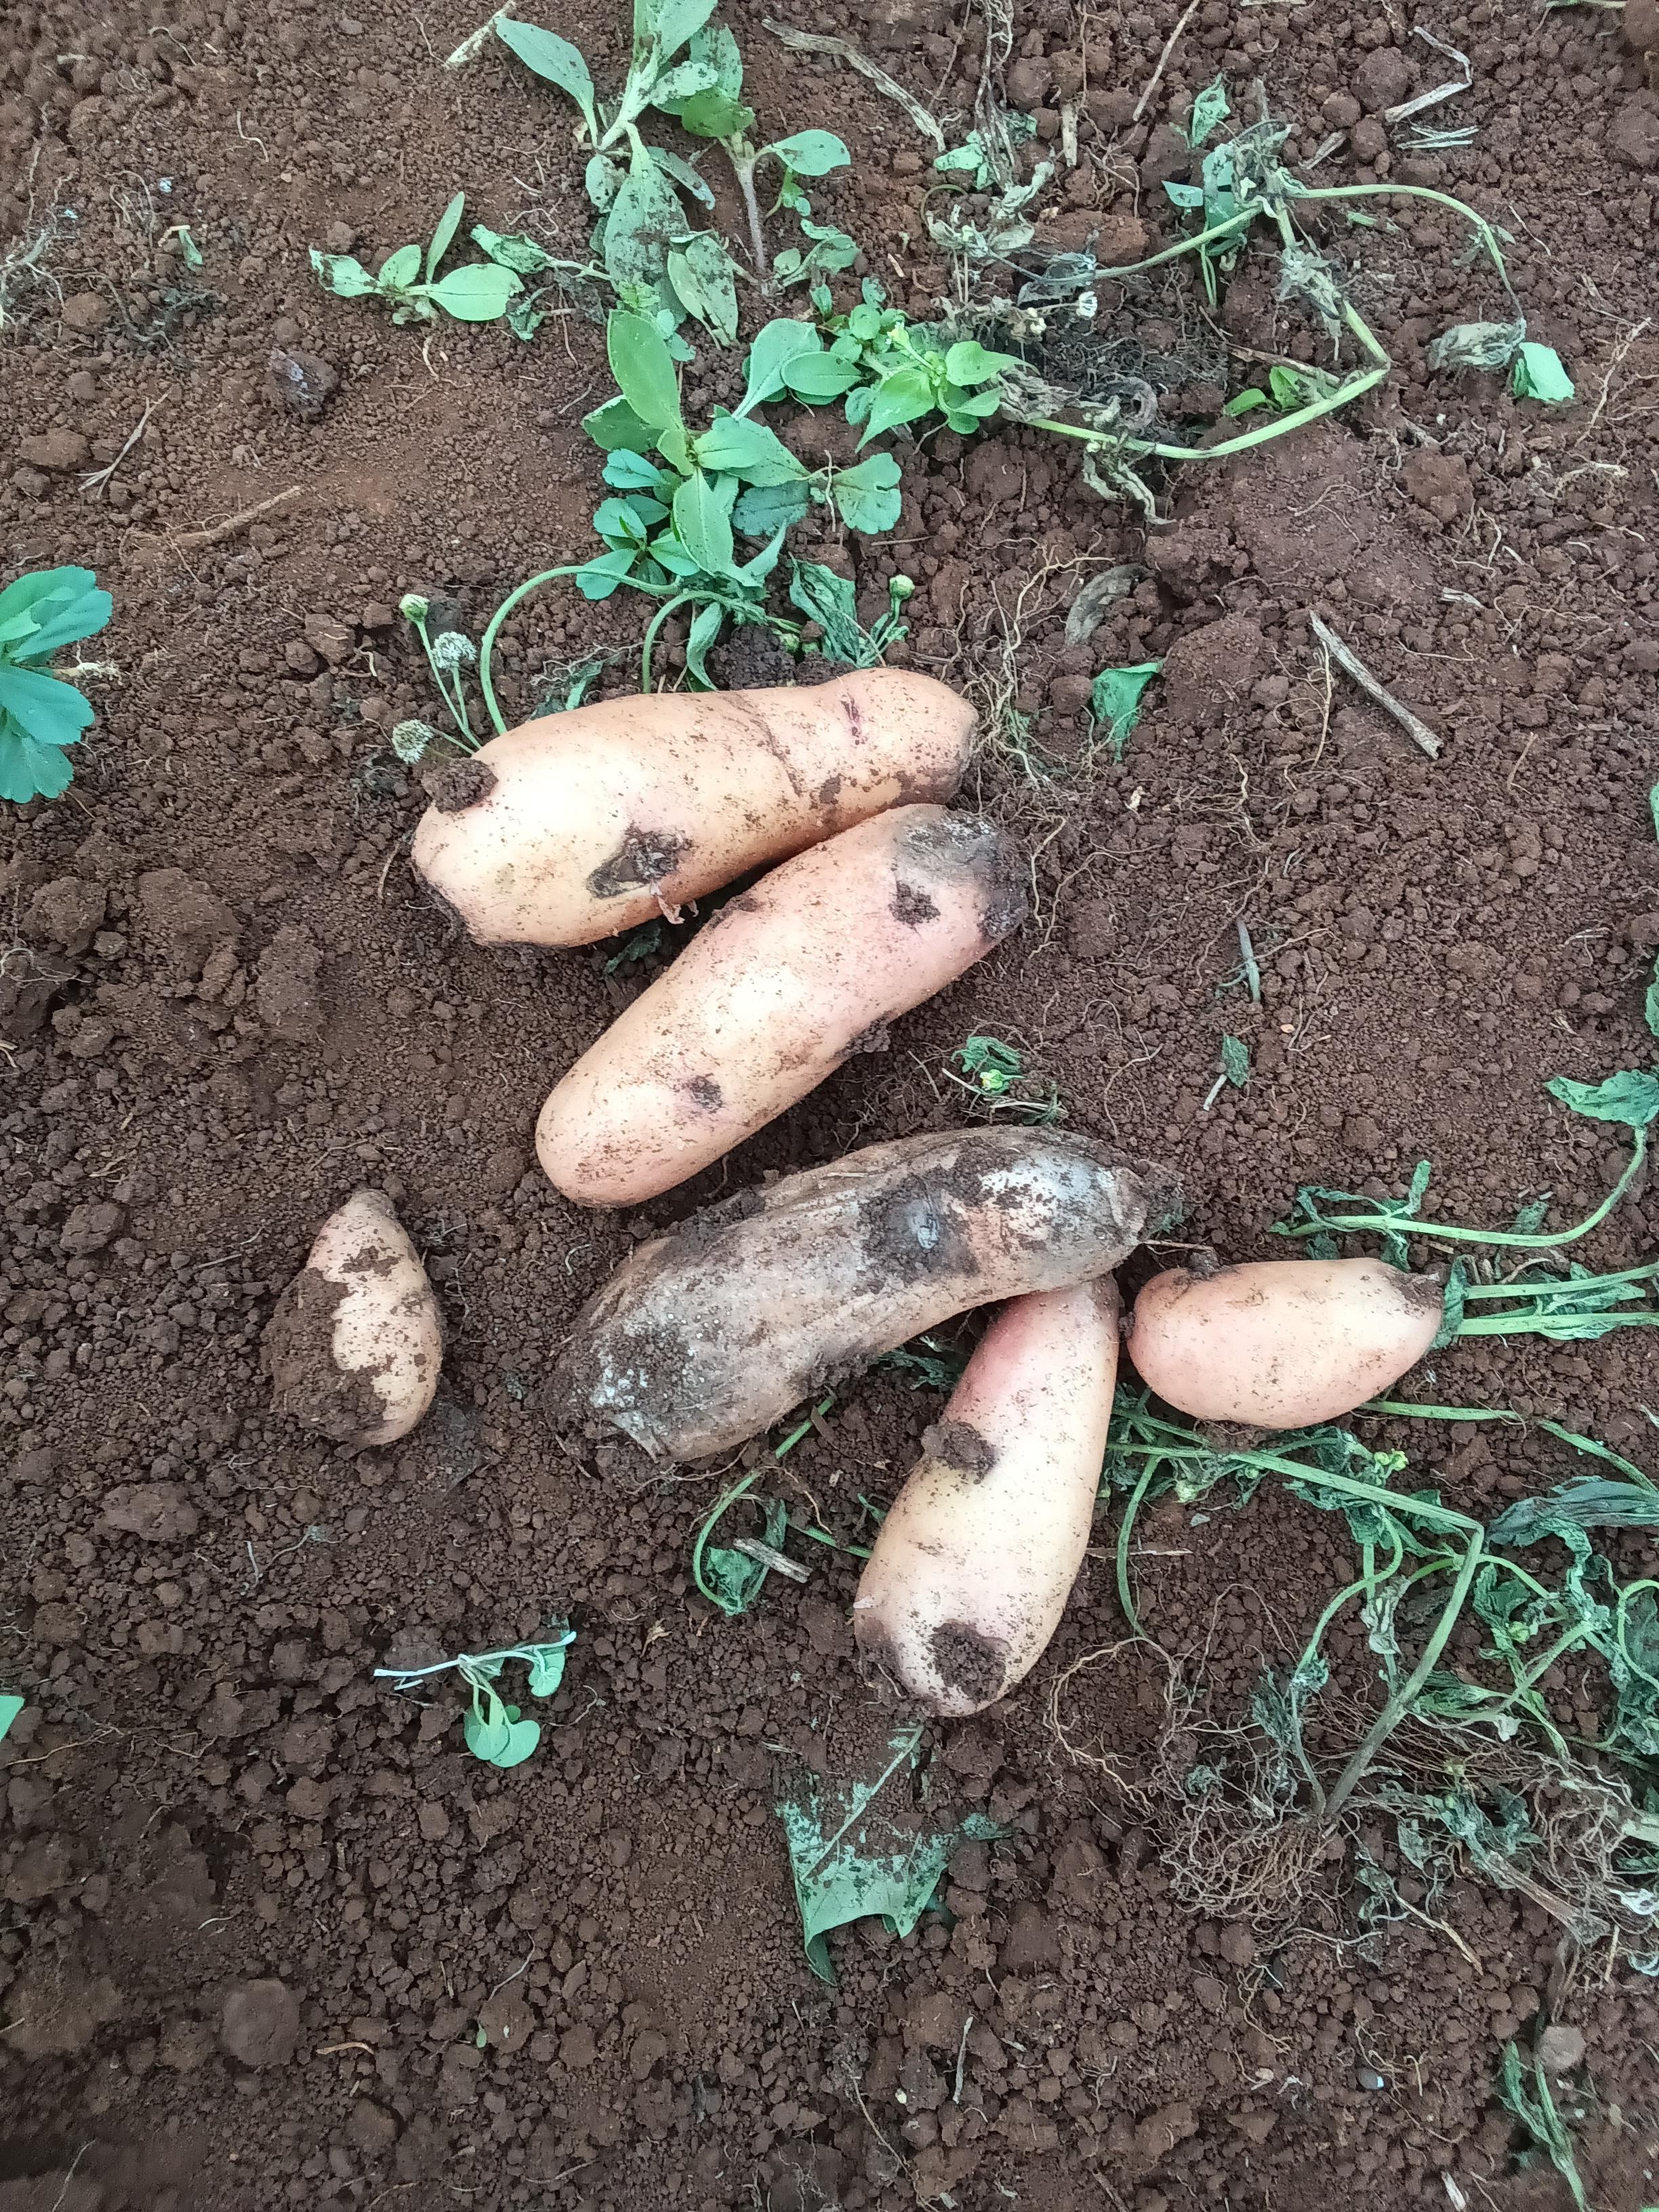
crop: potato
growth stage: harvest
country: Kenya
